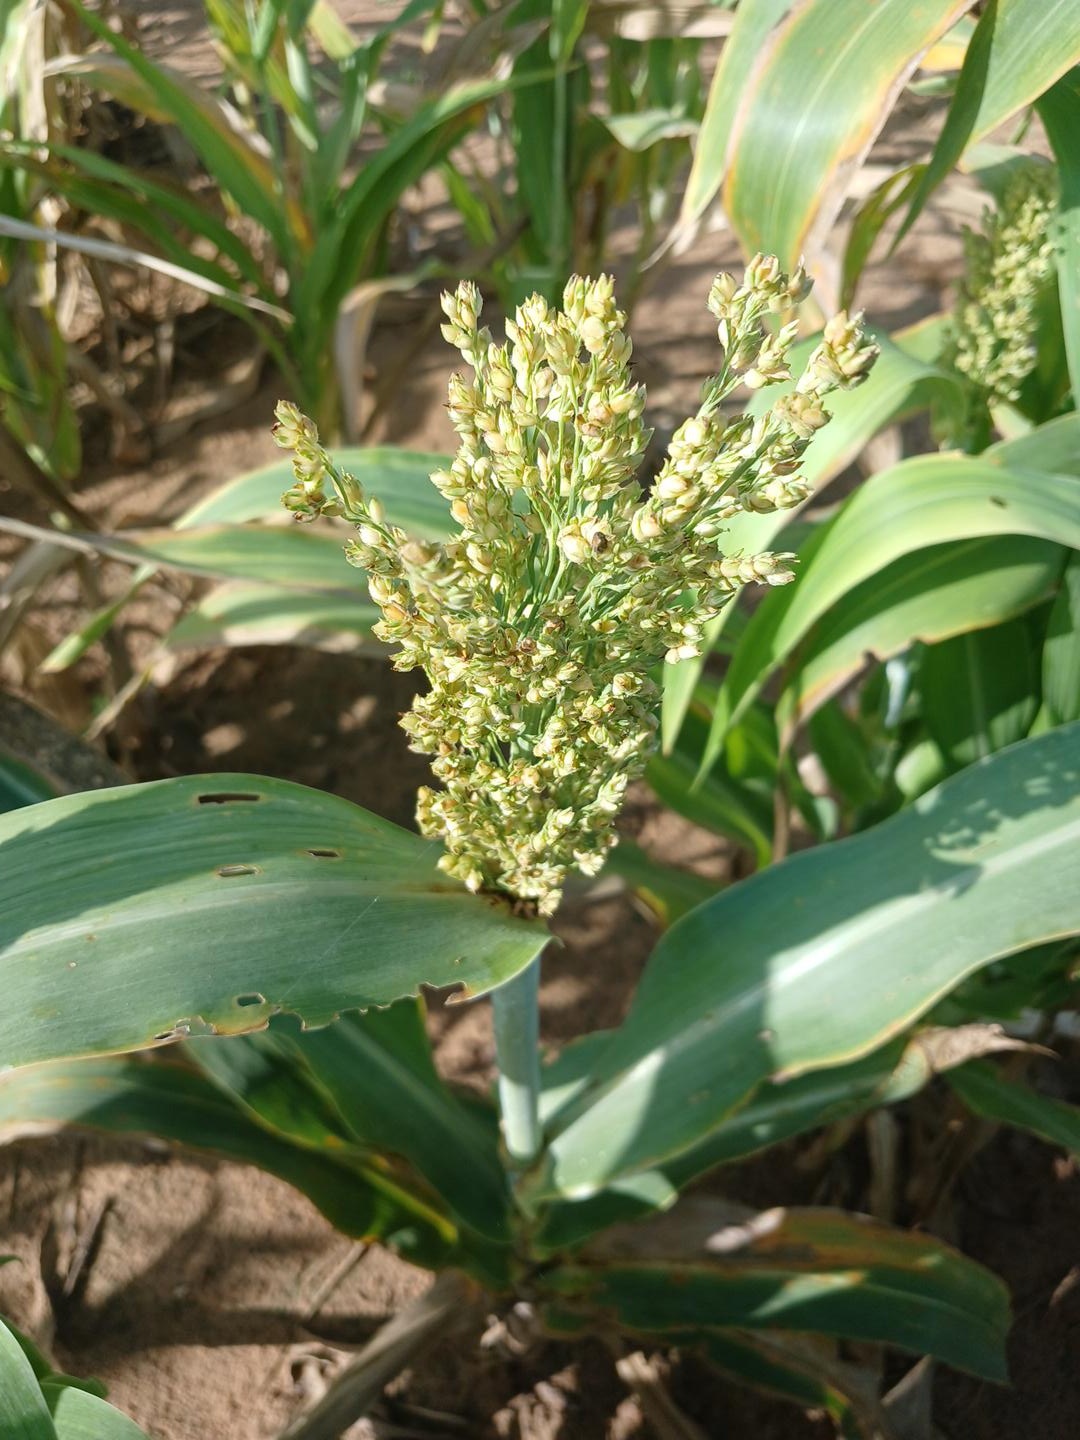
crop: sorghum
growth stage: filling grain
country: Senegal
